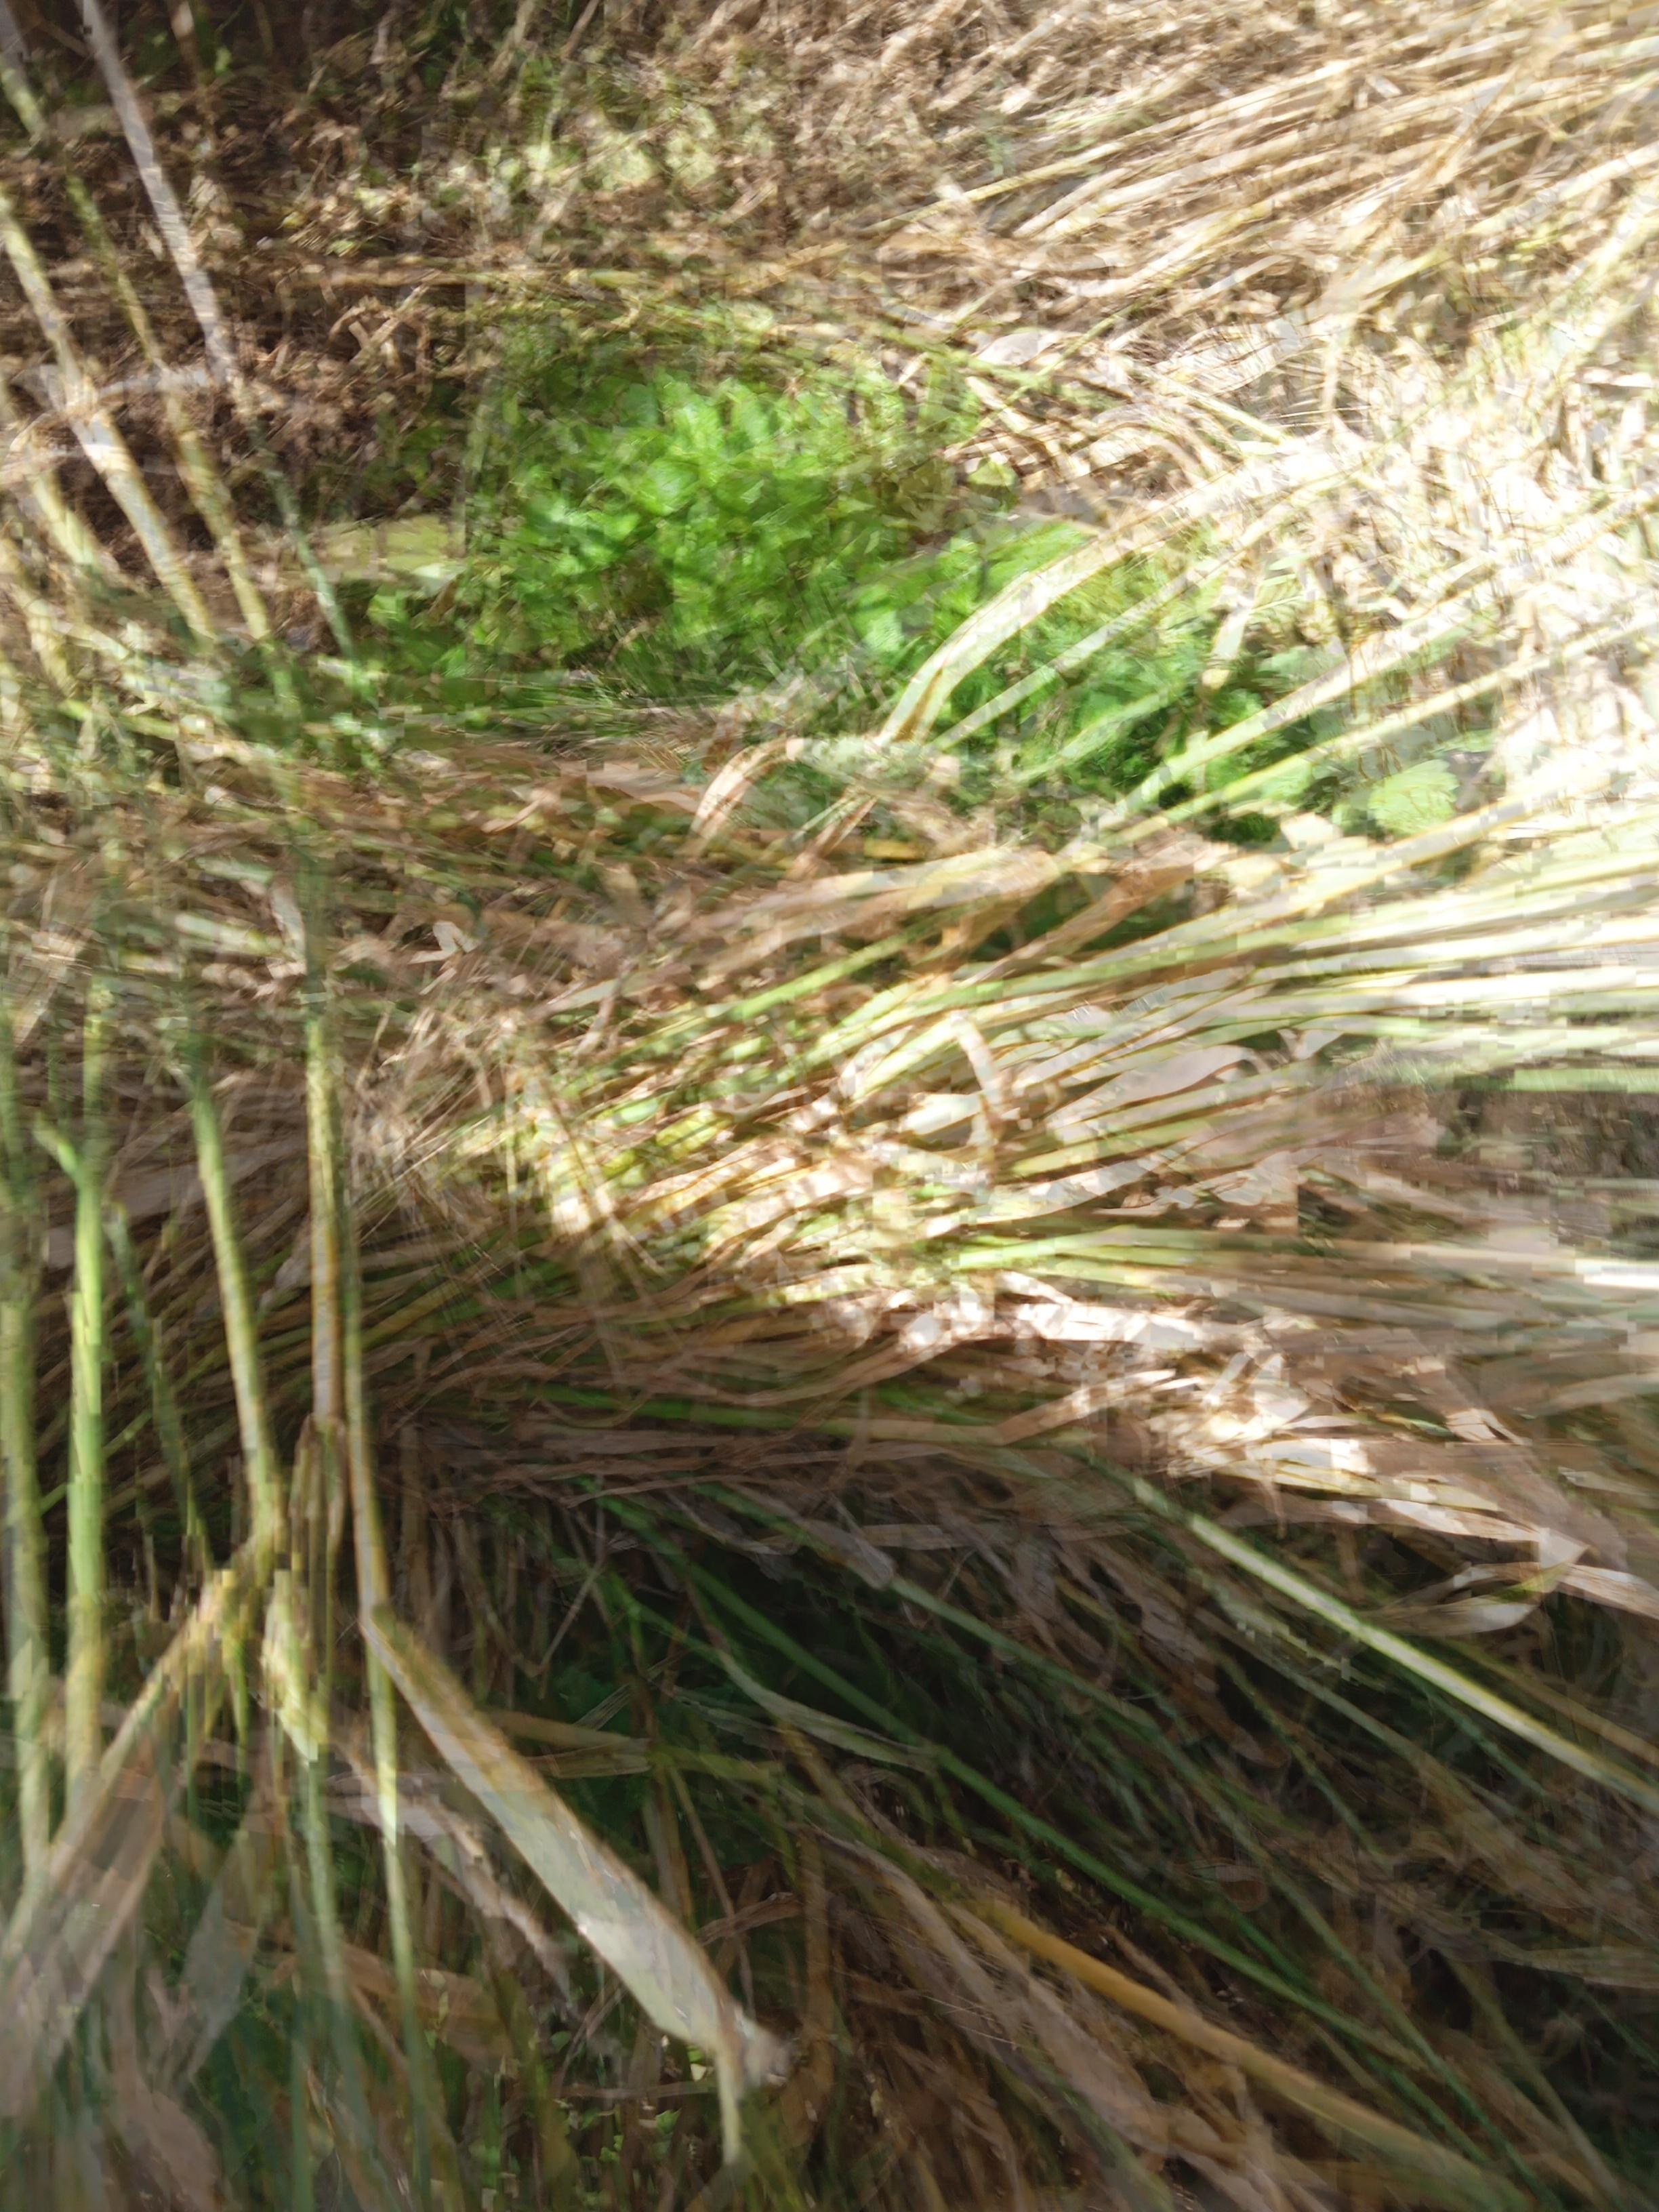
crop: wheat
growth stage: maturity
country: Kenya
